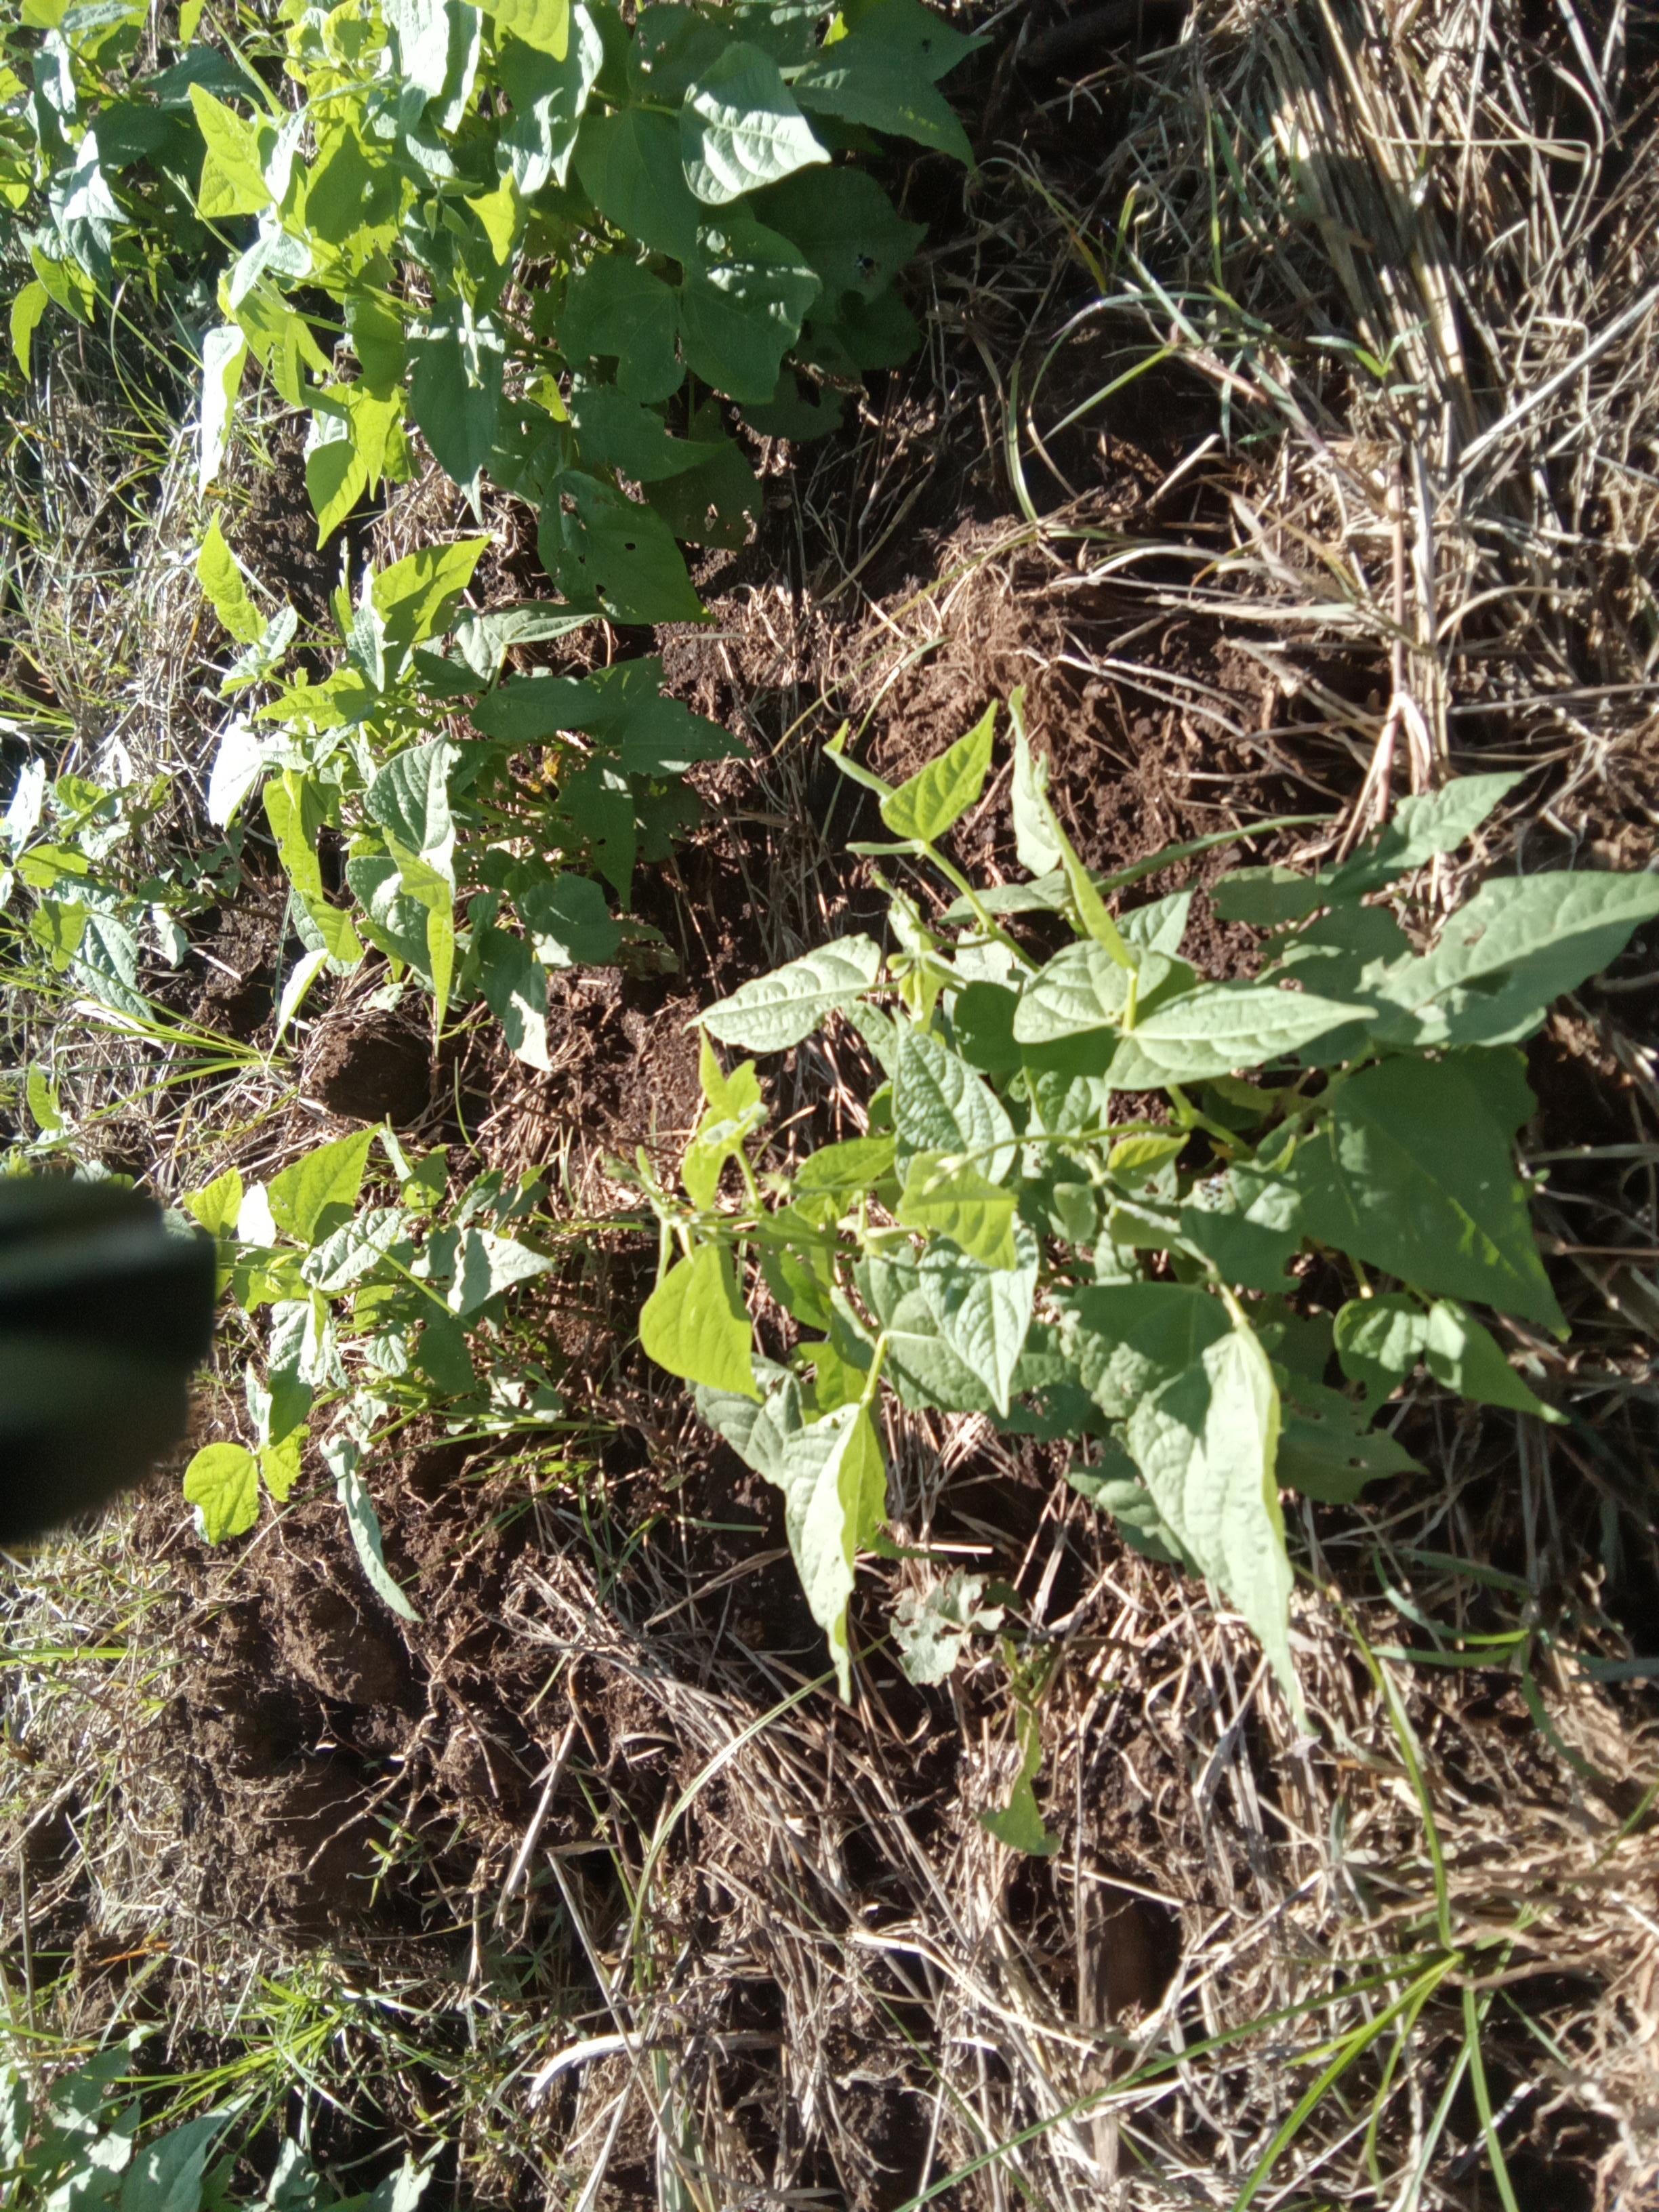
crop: common bean
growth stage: vegetative
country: Kenya
